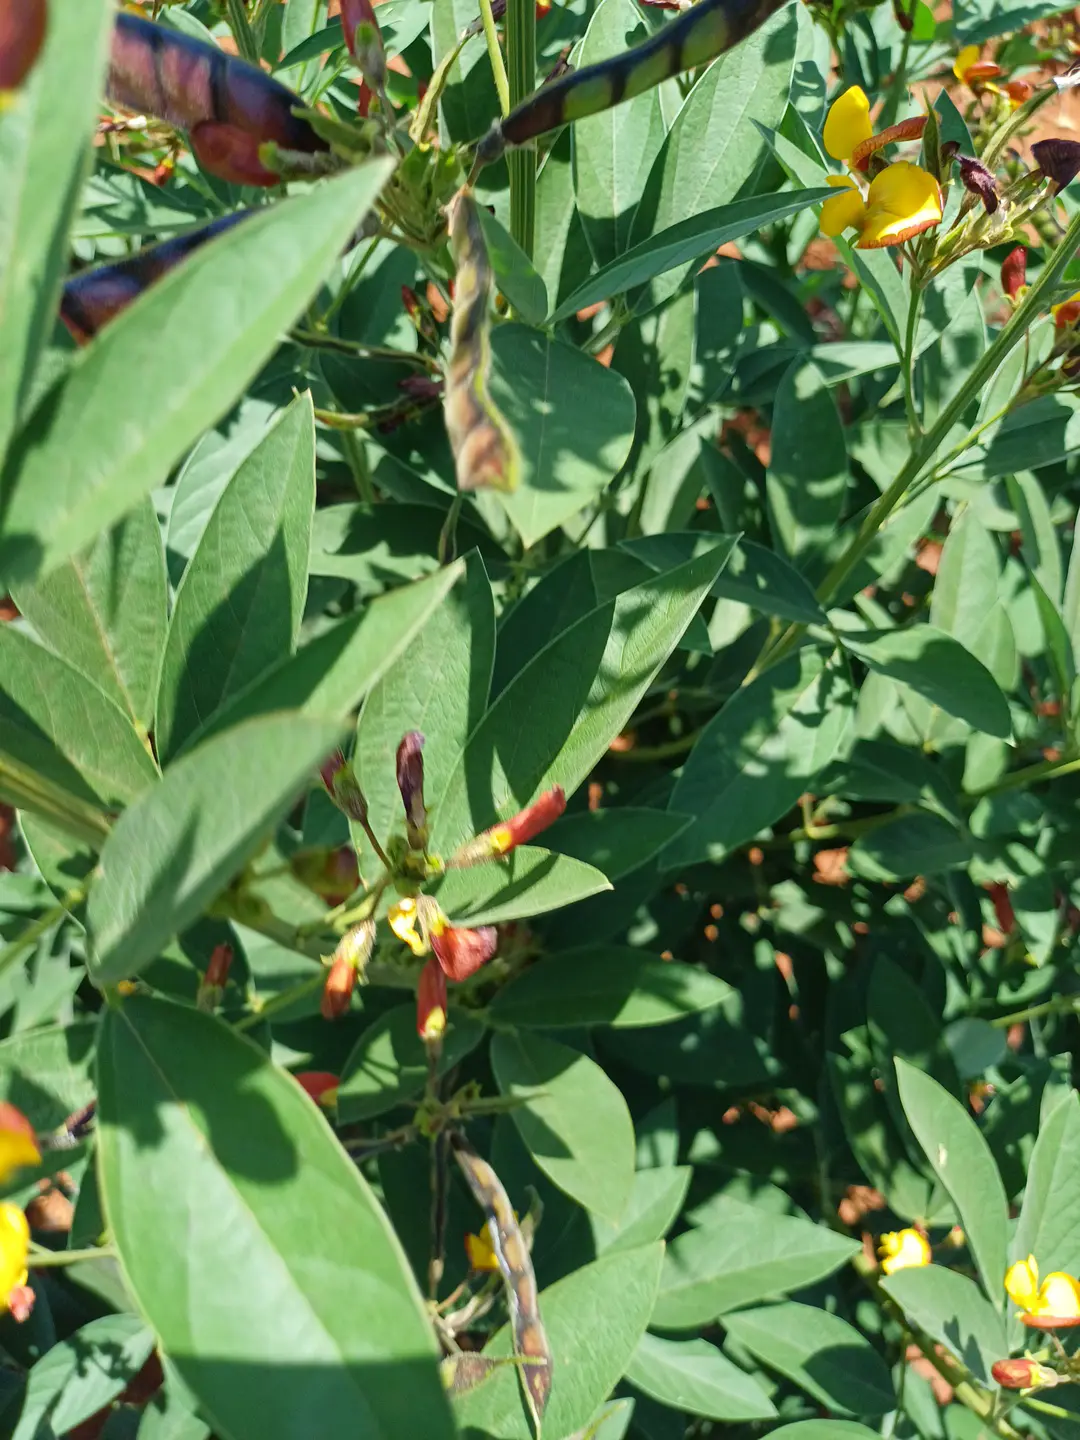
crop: pigeonpea
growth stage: development pod
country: Kenya
